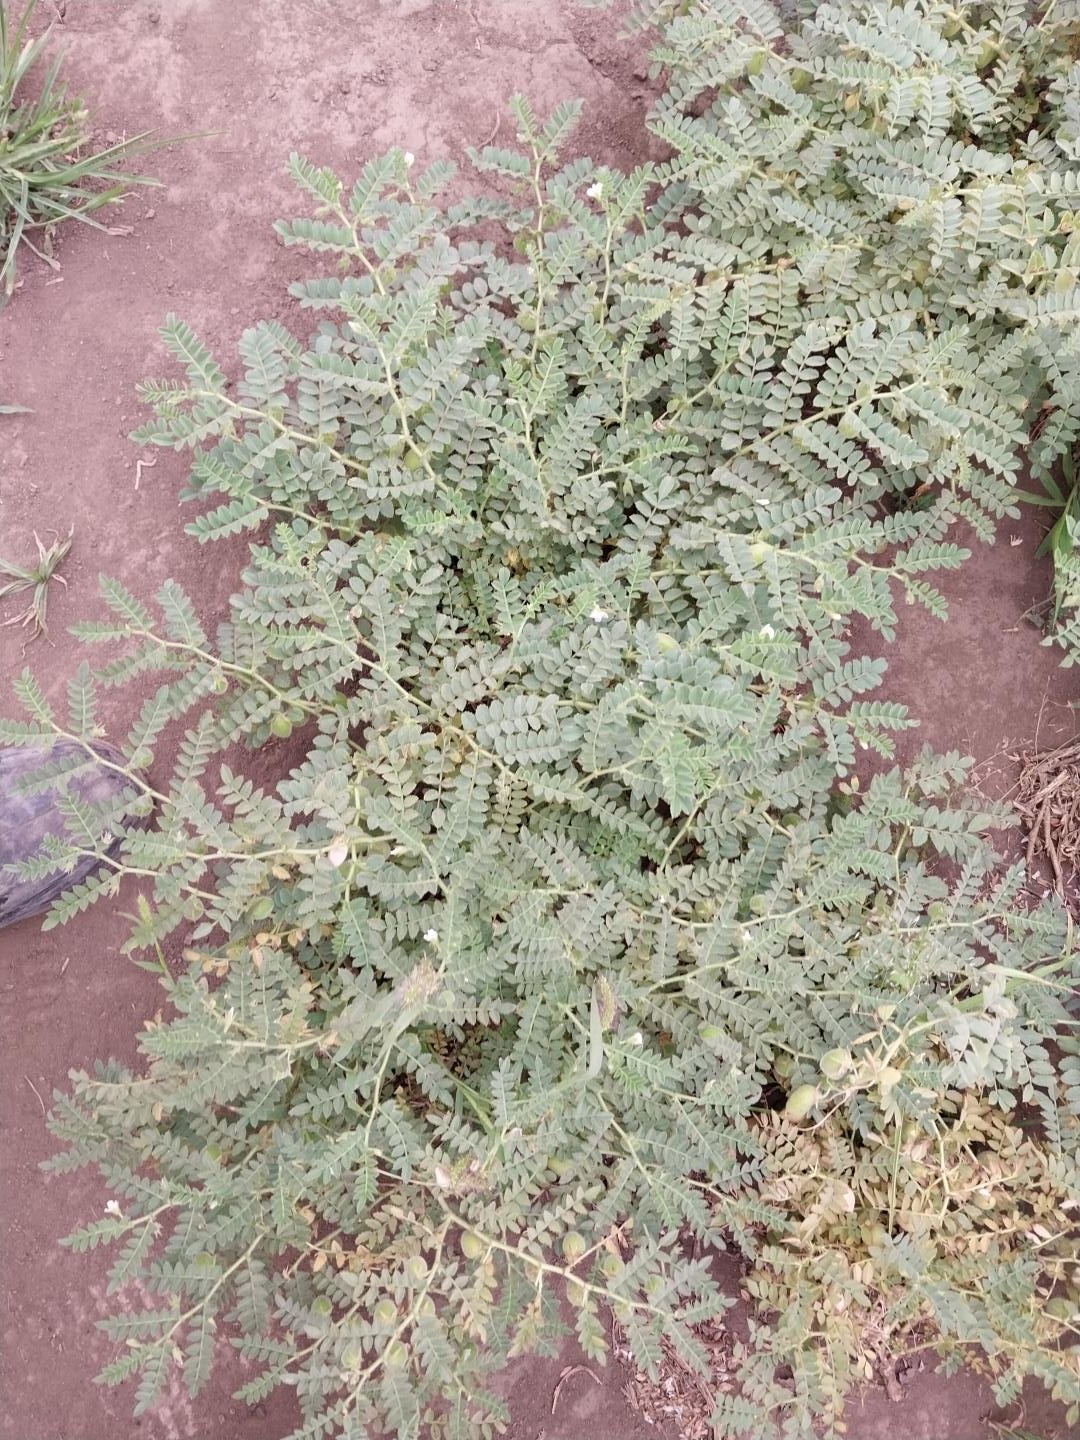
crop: chickpea
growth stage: development pod
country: Tanzania
